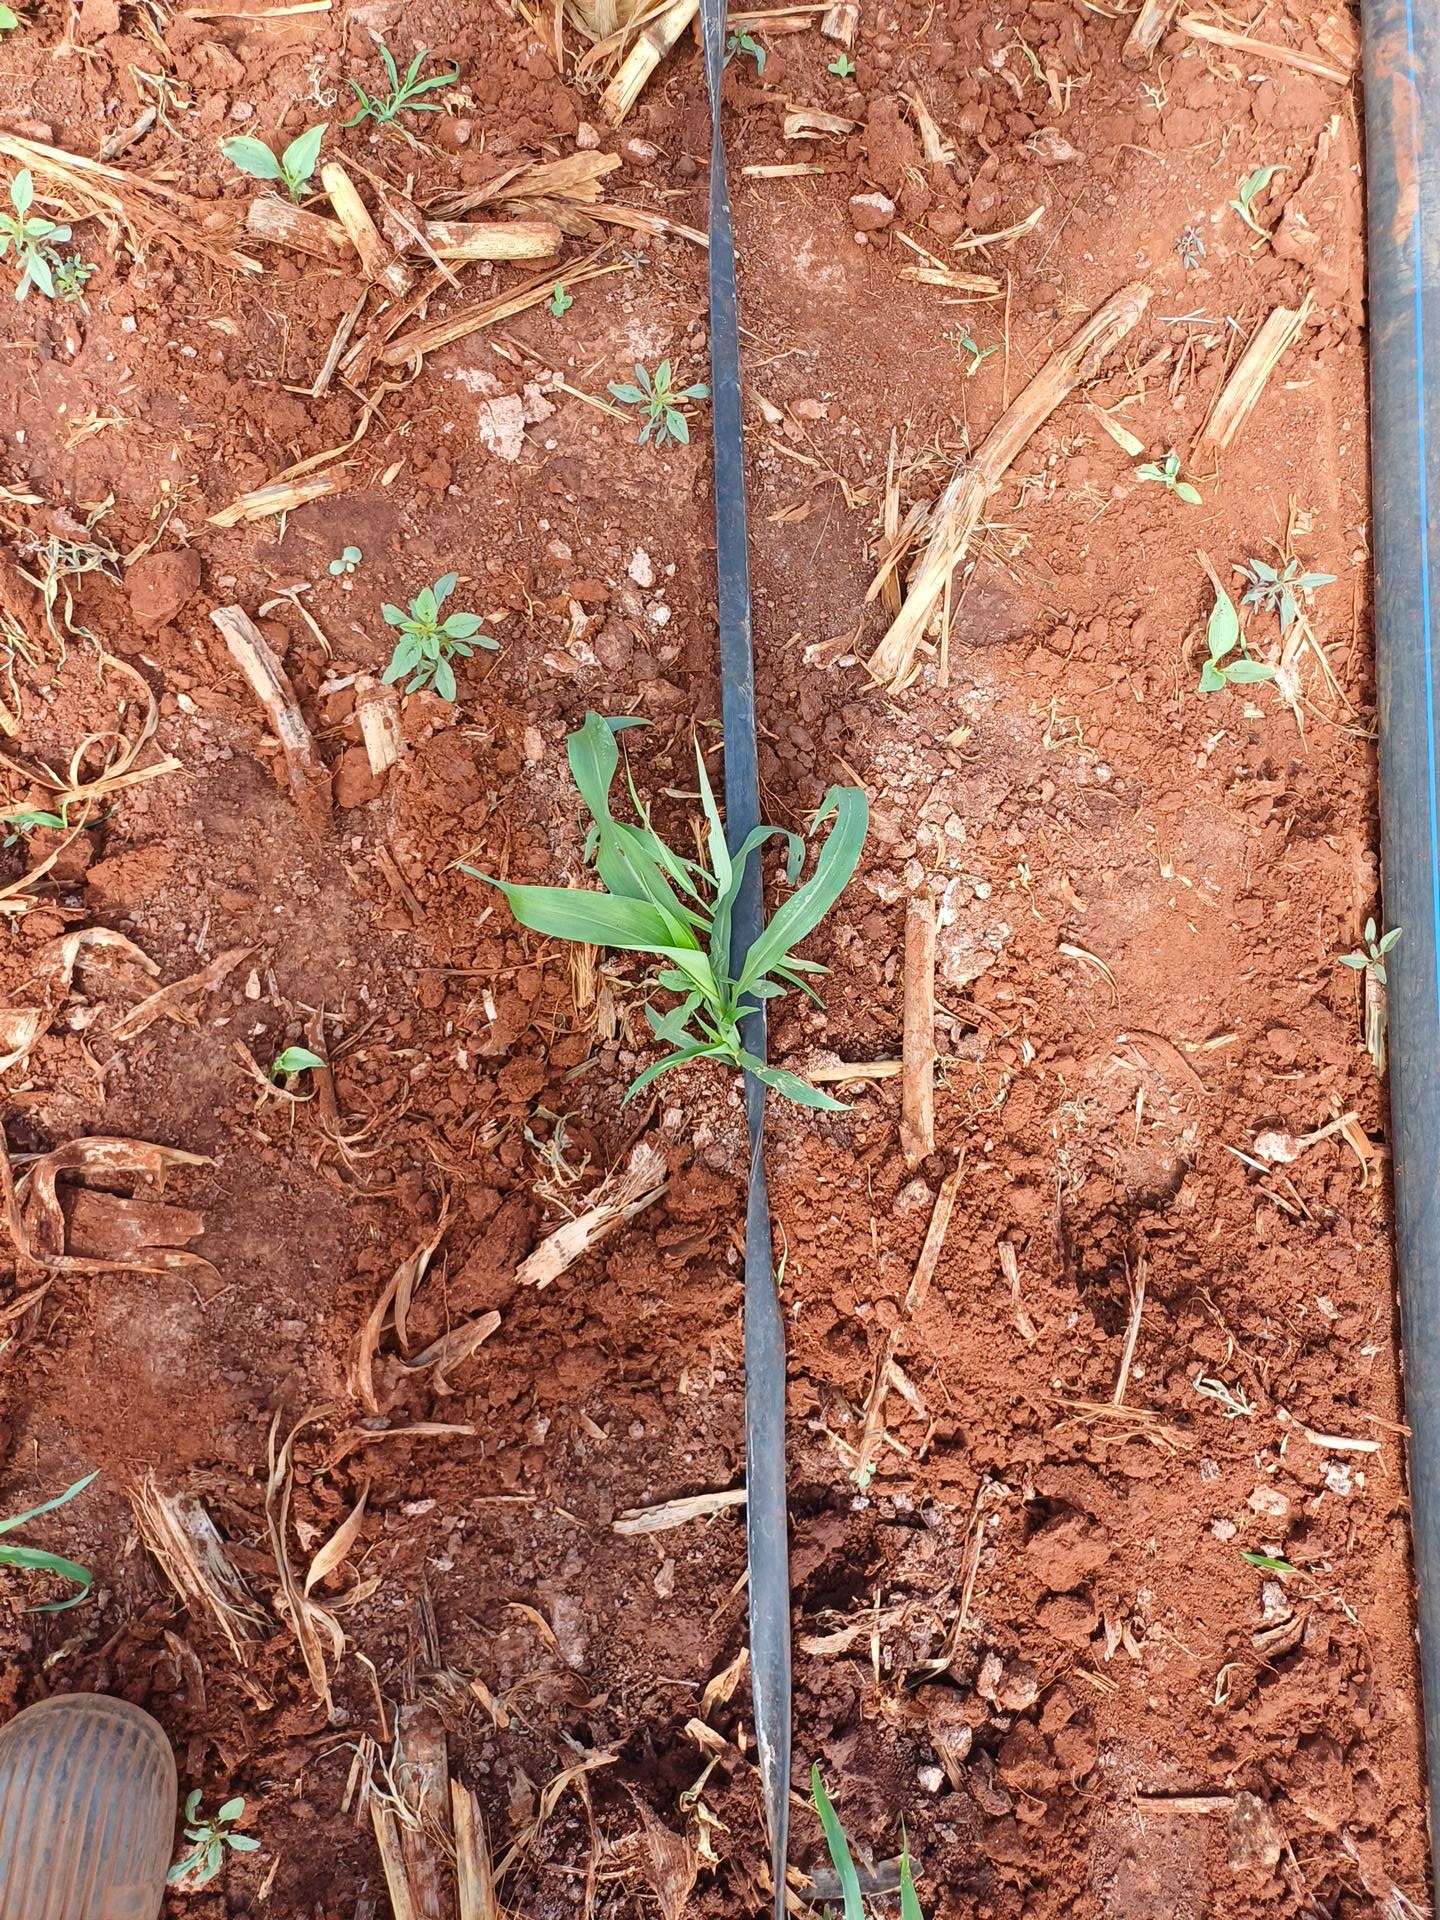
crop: sorghum
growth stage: vegetative
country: Kenya
